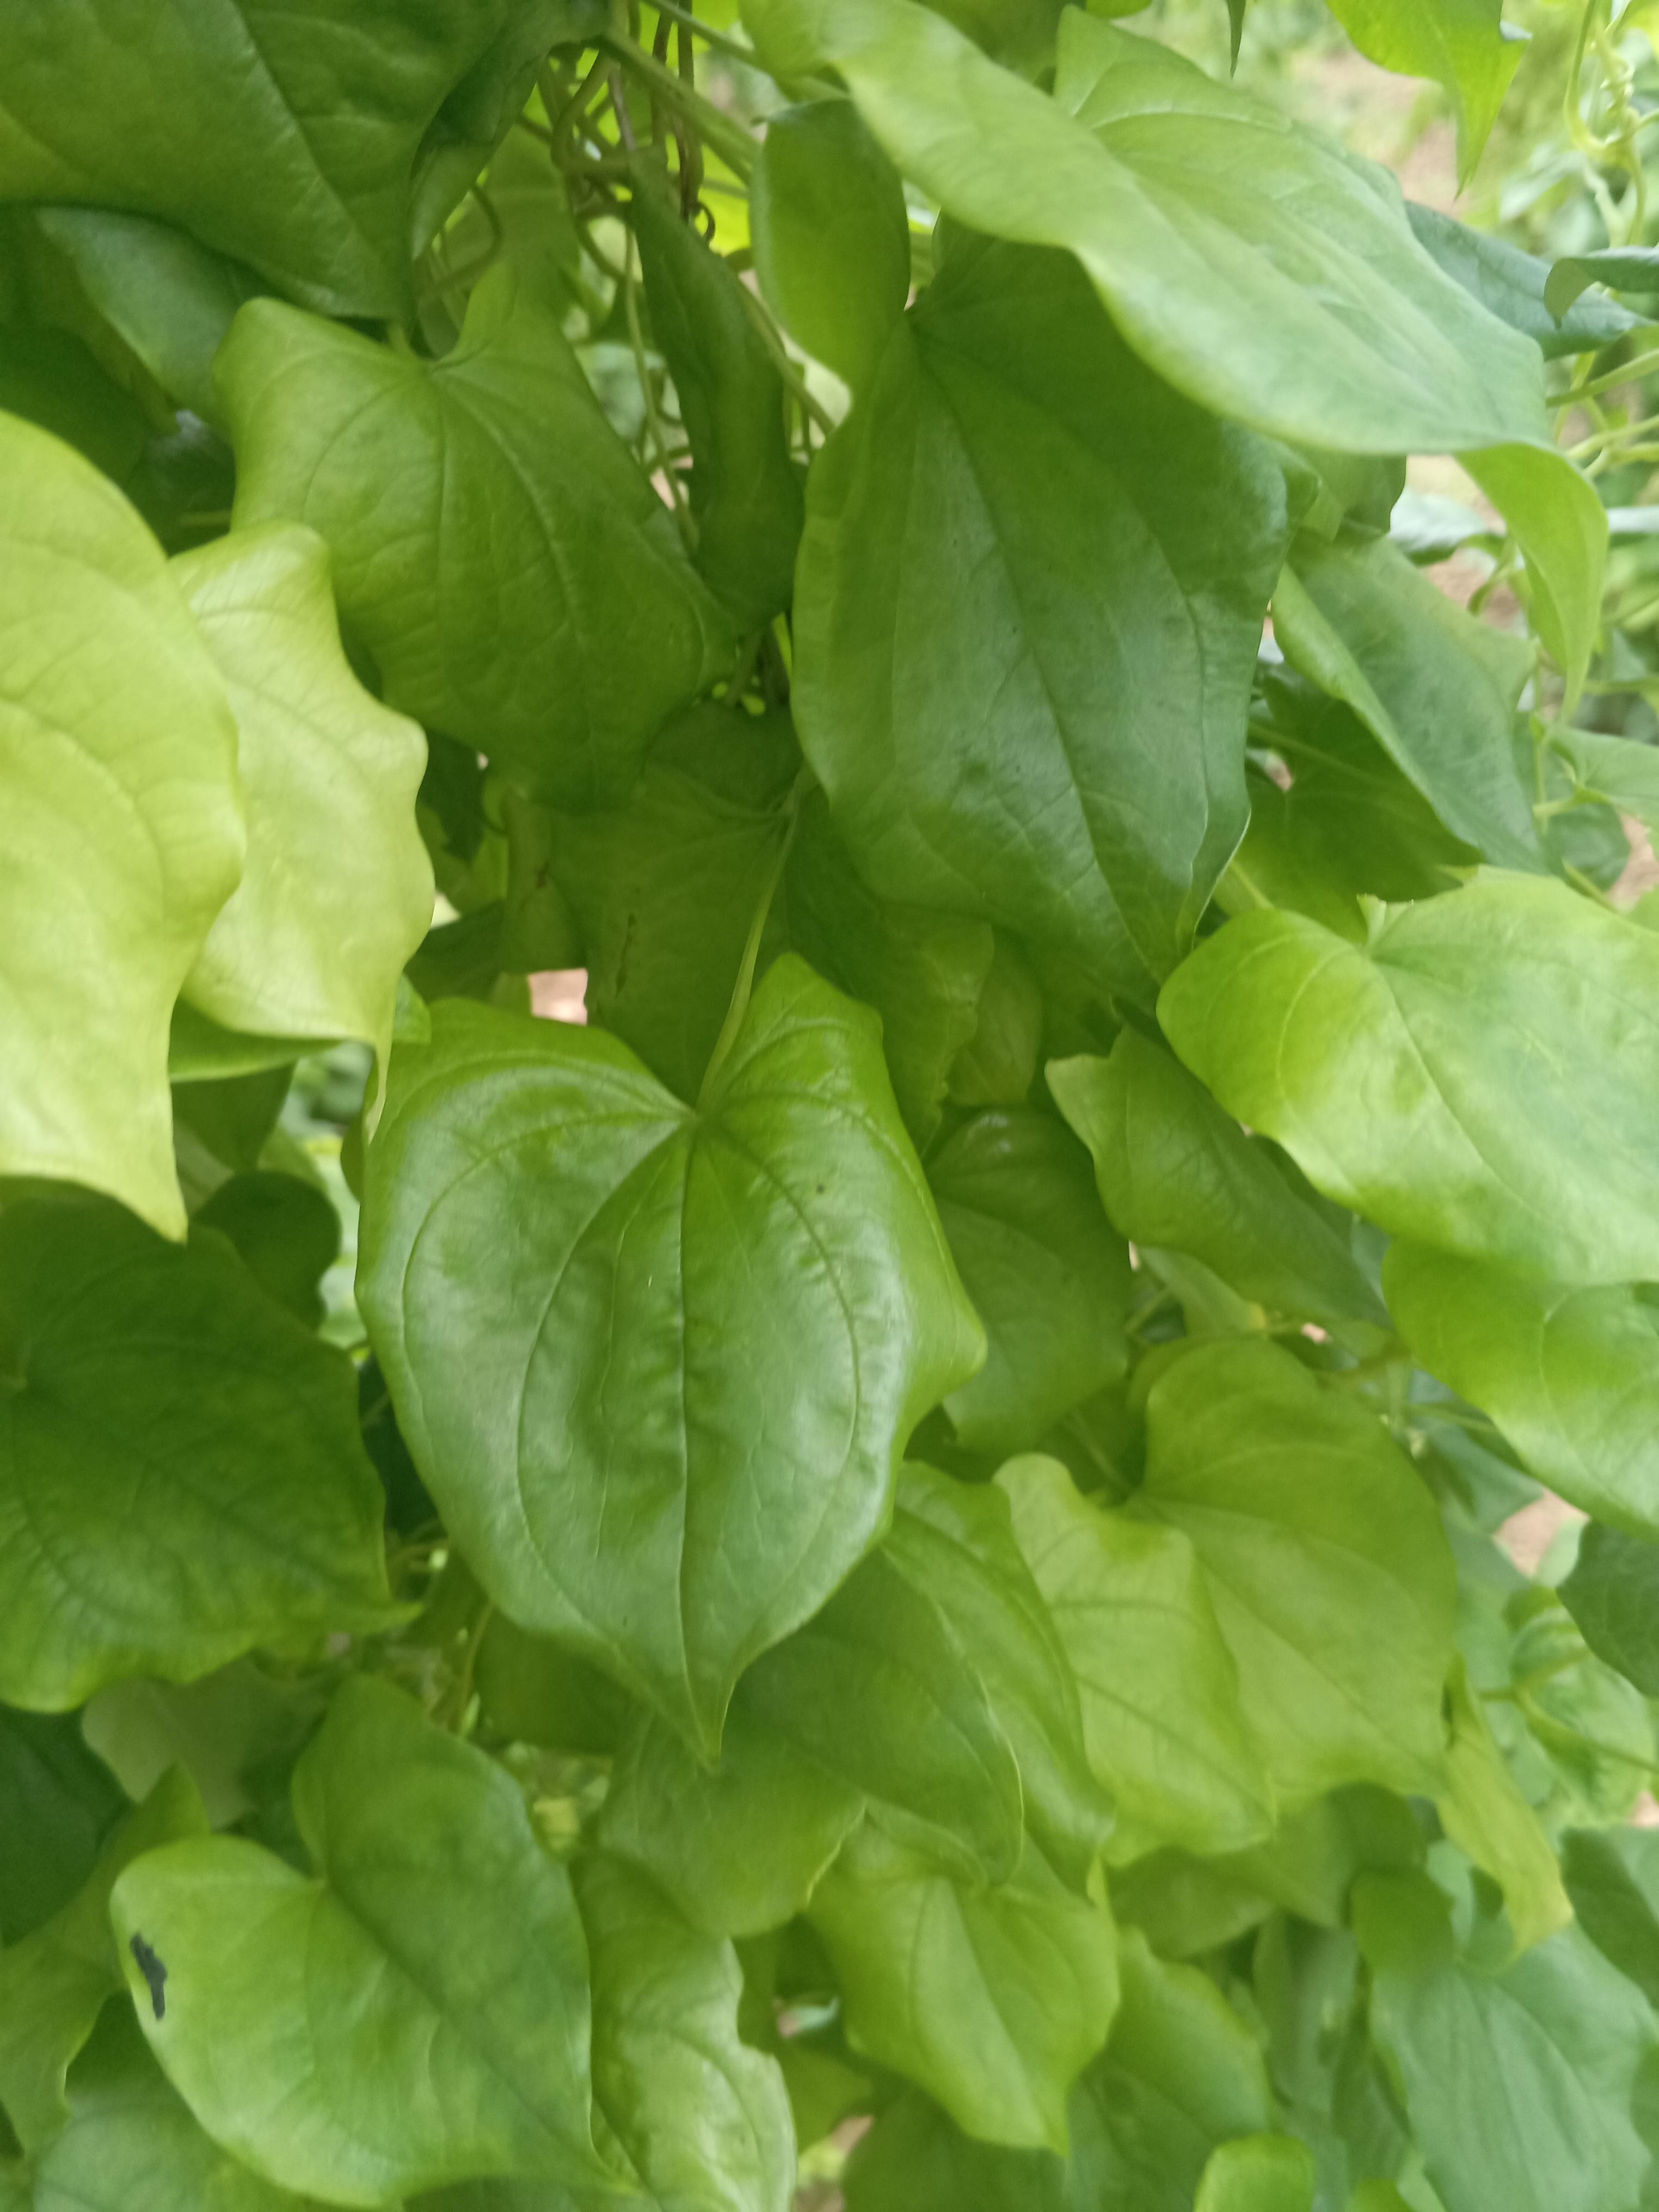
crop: yam
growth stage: vegetative
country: Nigeria
